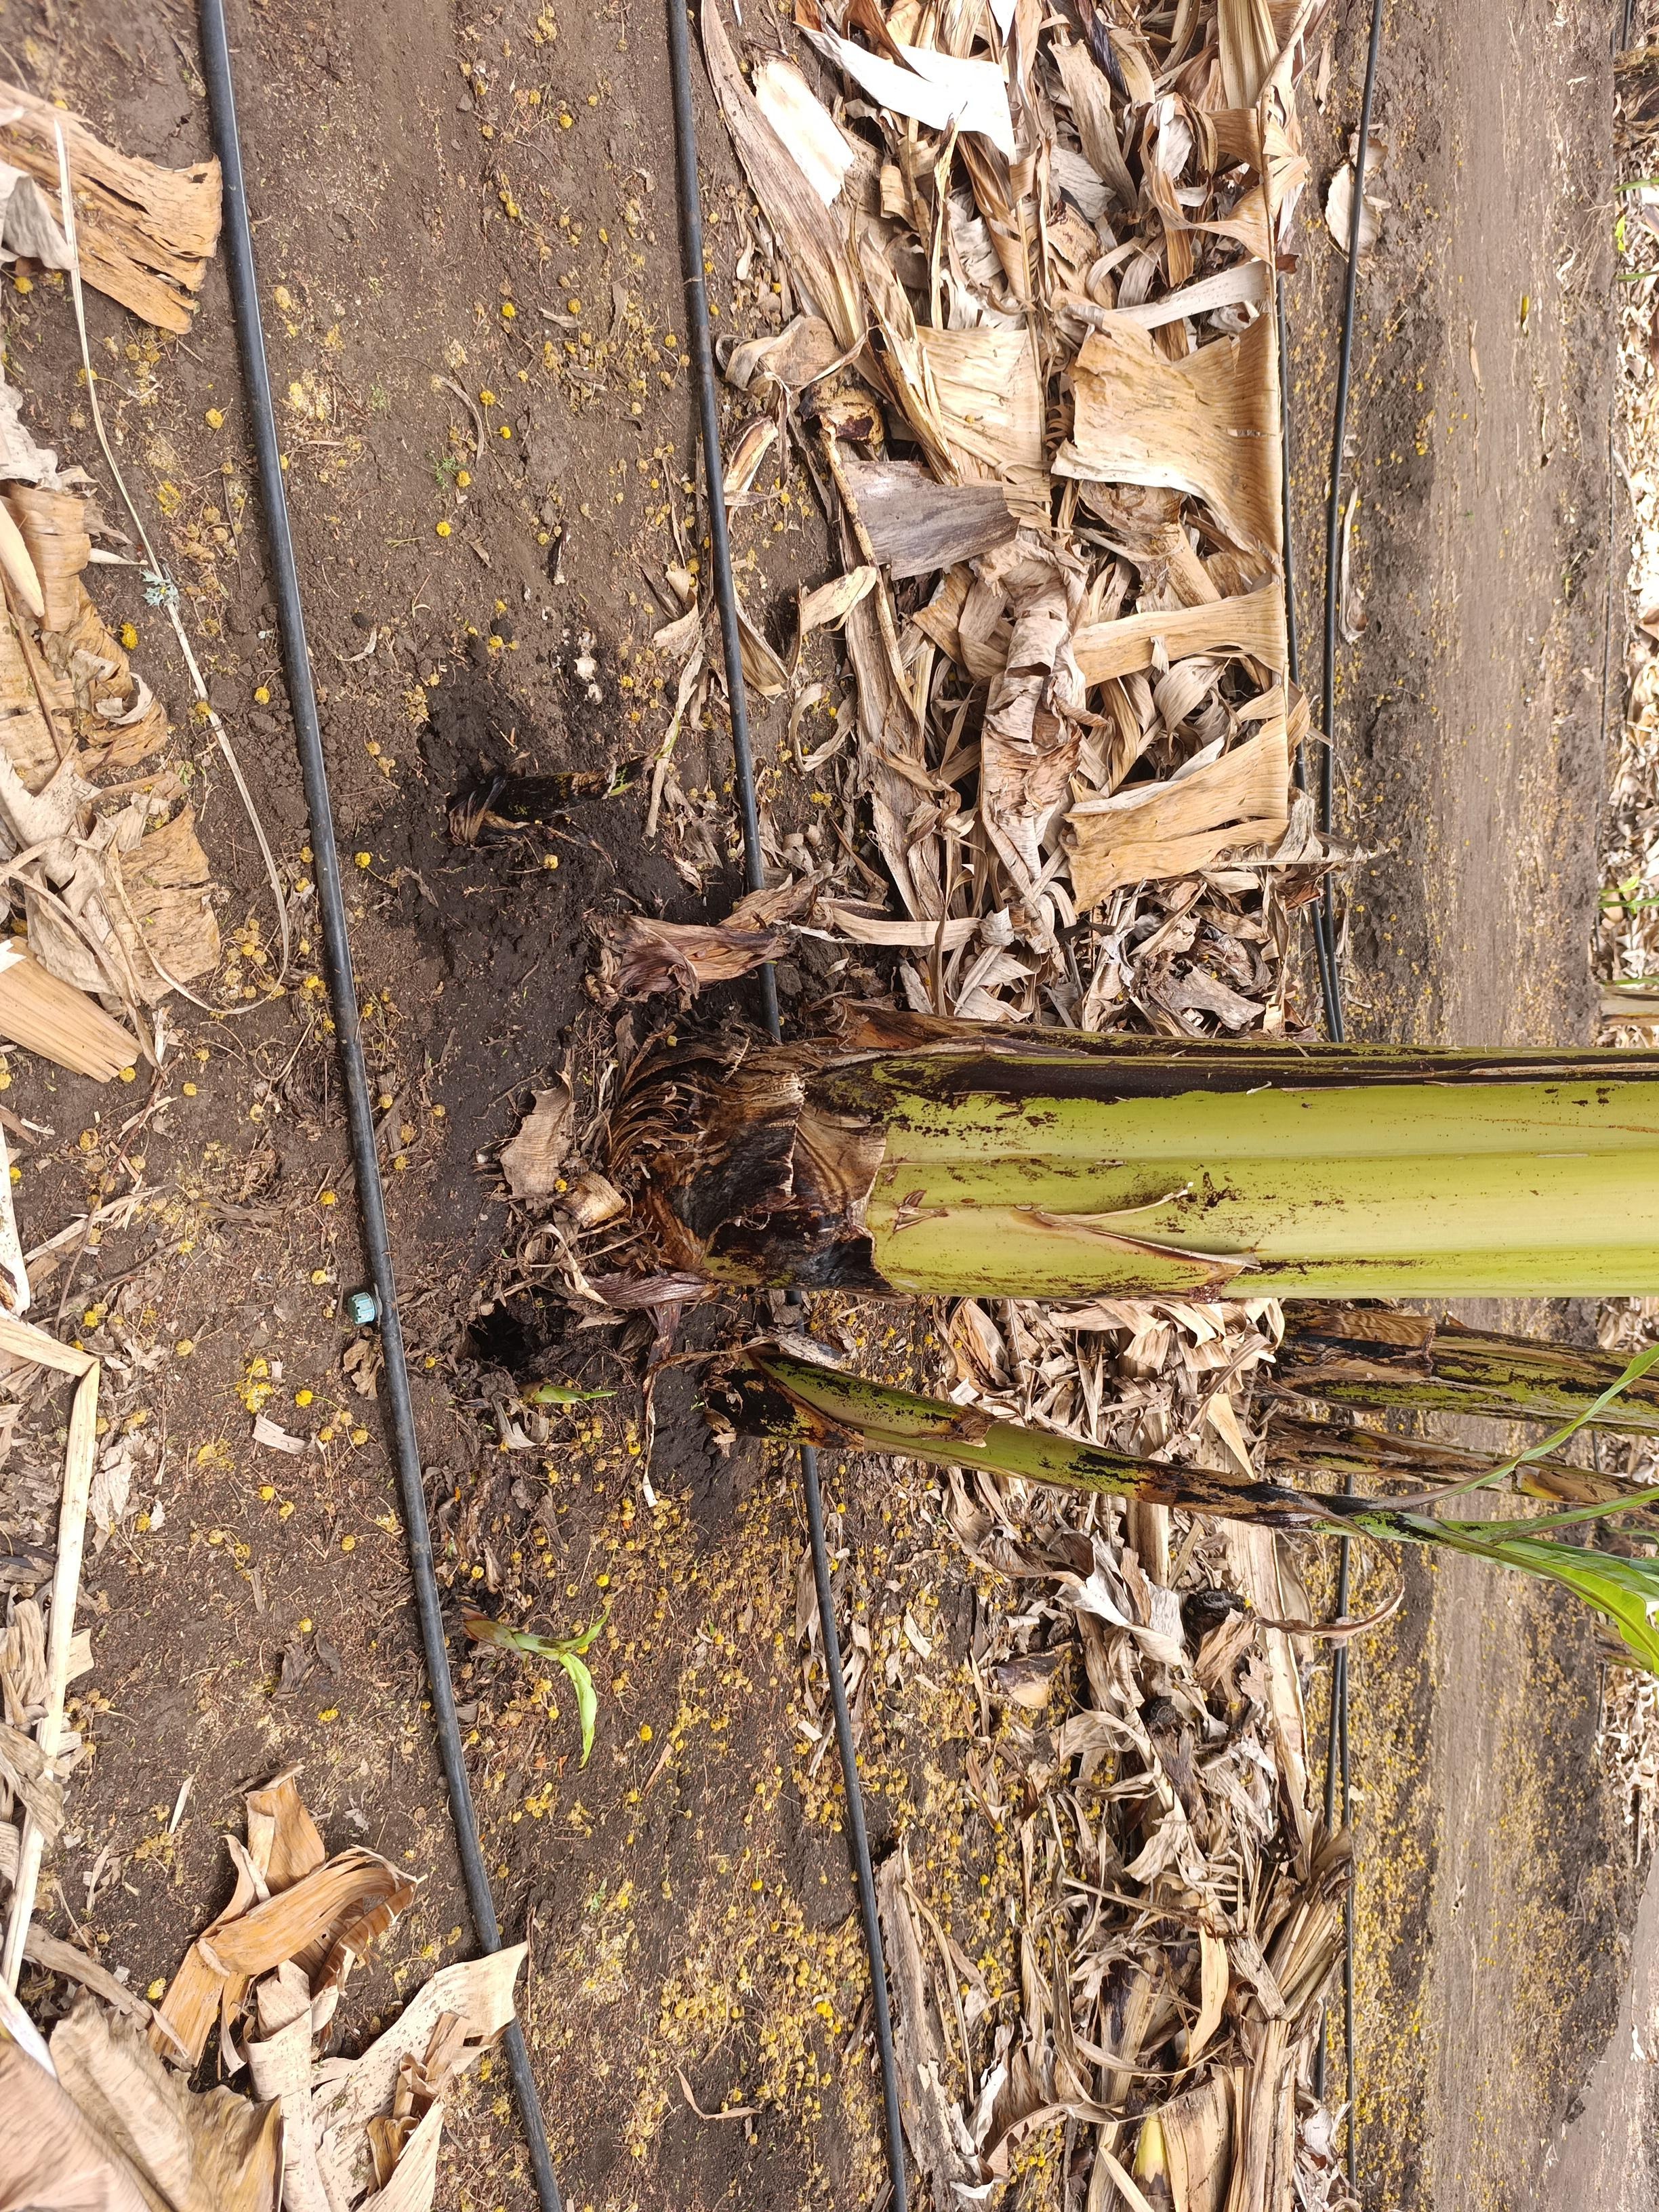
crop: banana
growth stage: emergence sucker
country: Tanzania
